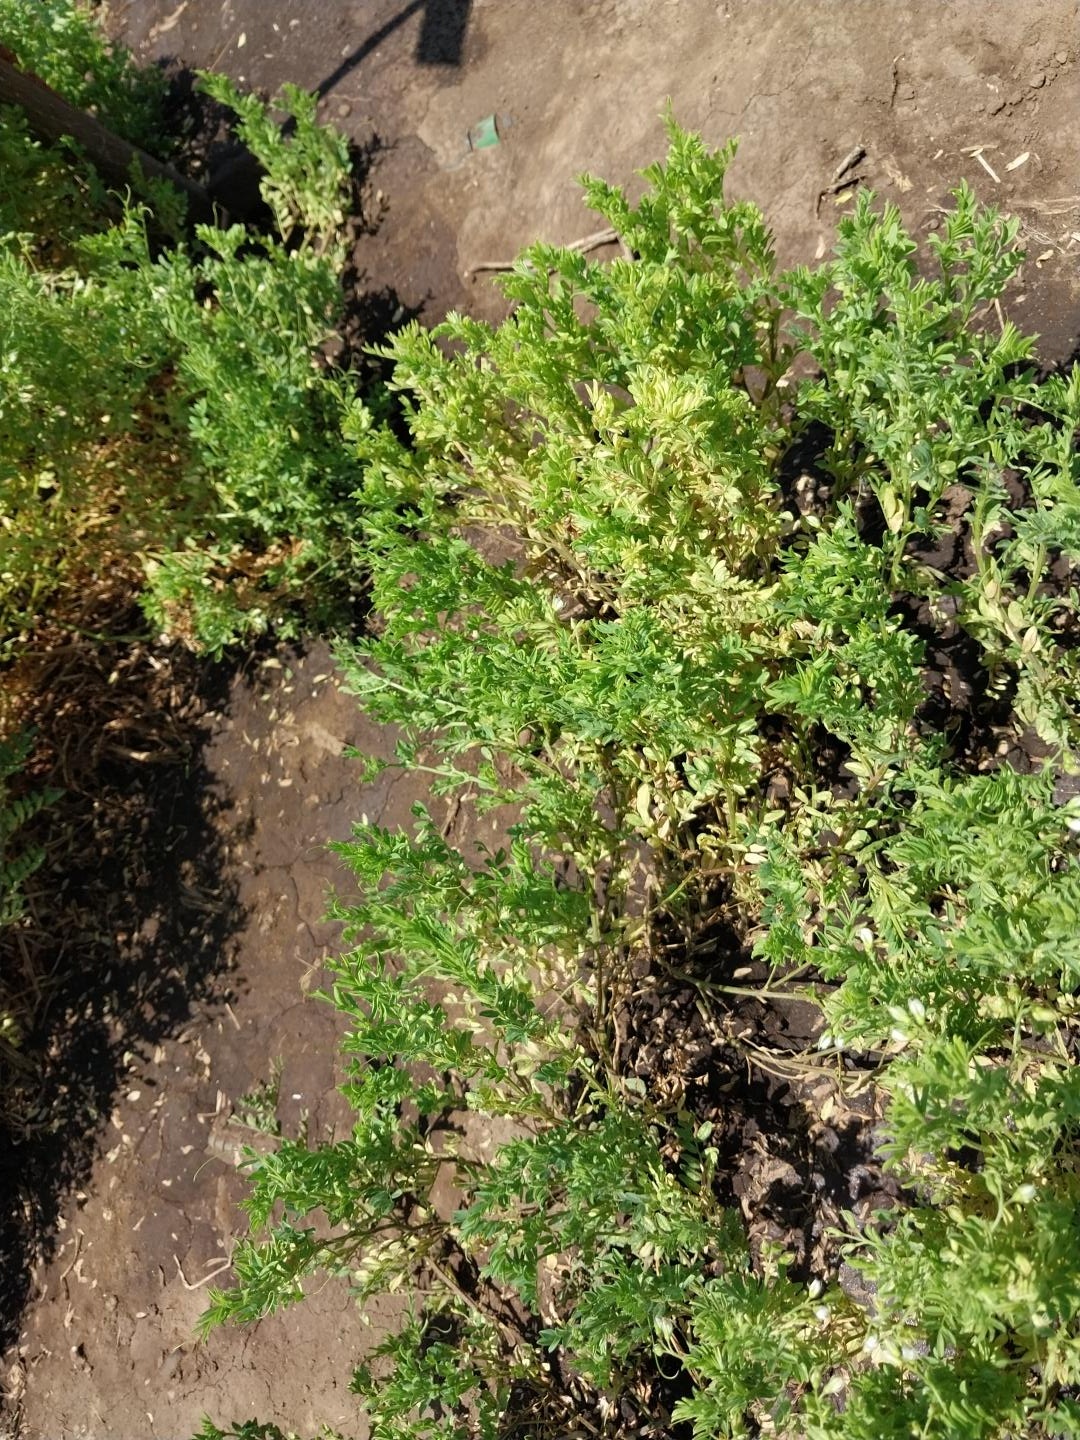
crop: lentil
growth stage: flowering
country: Tanzania
